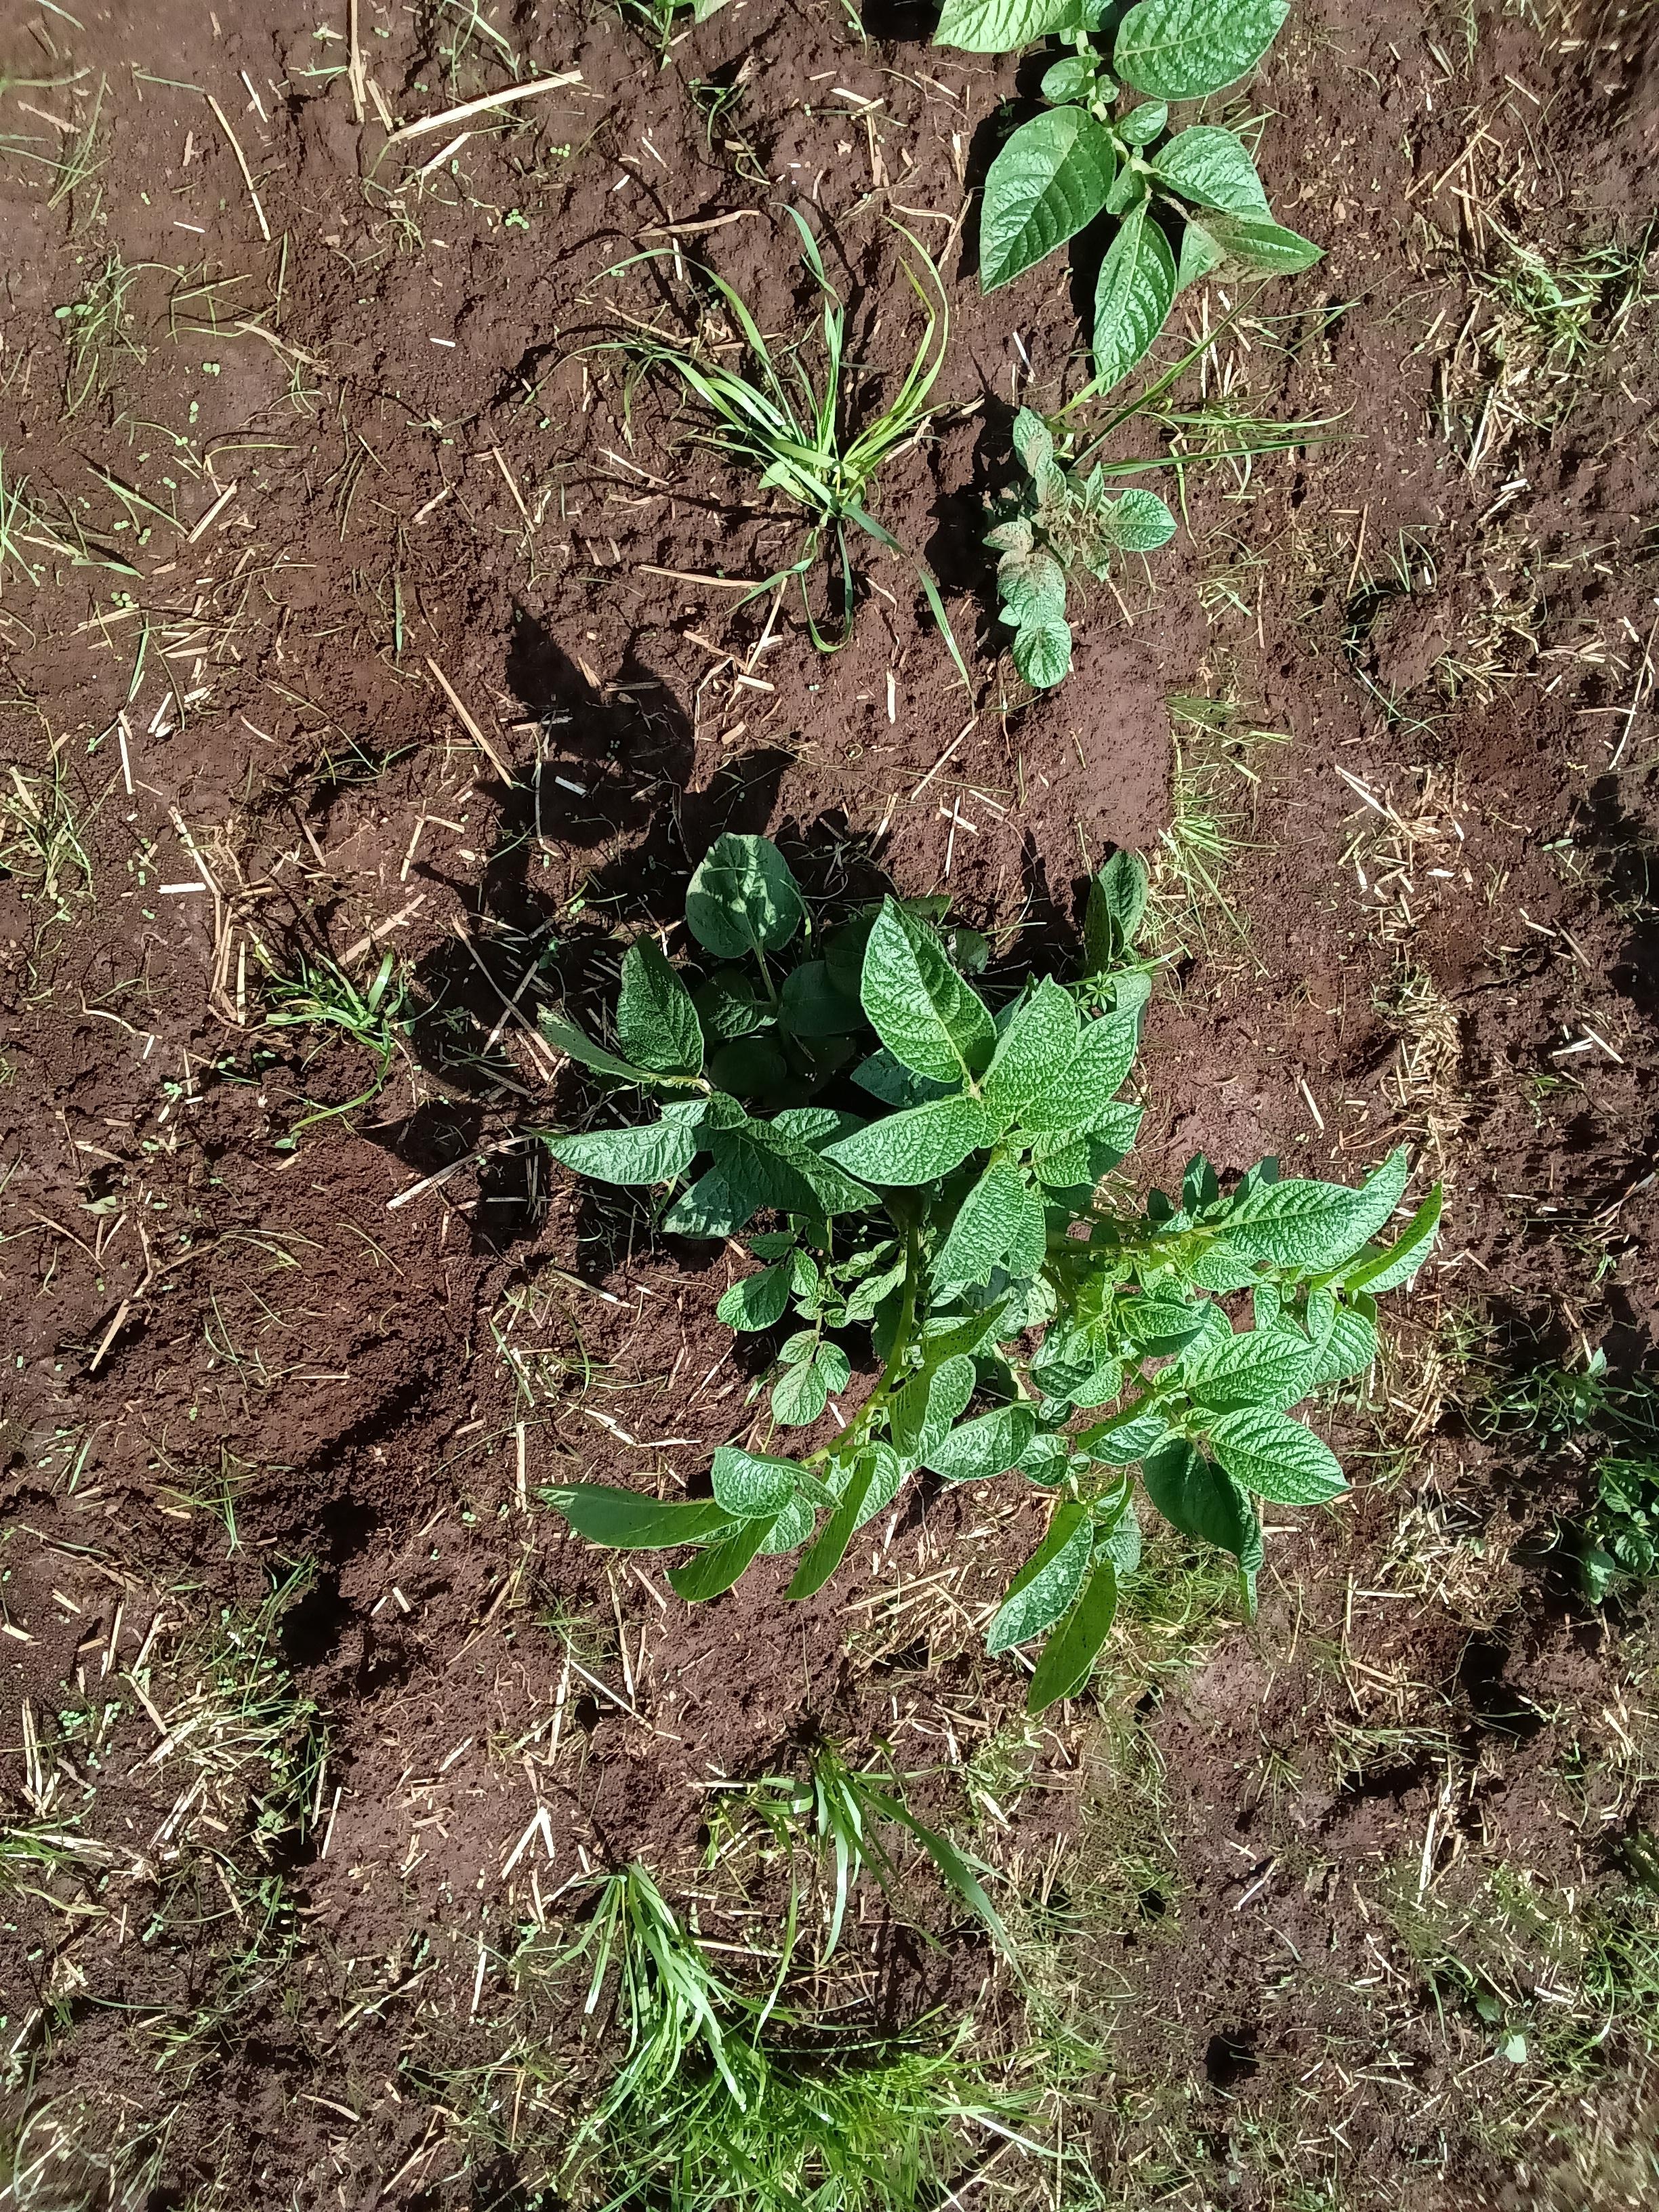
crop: potato
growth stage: vegetative
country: Kenya
